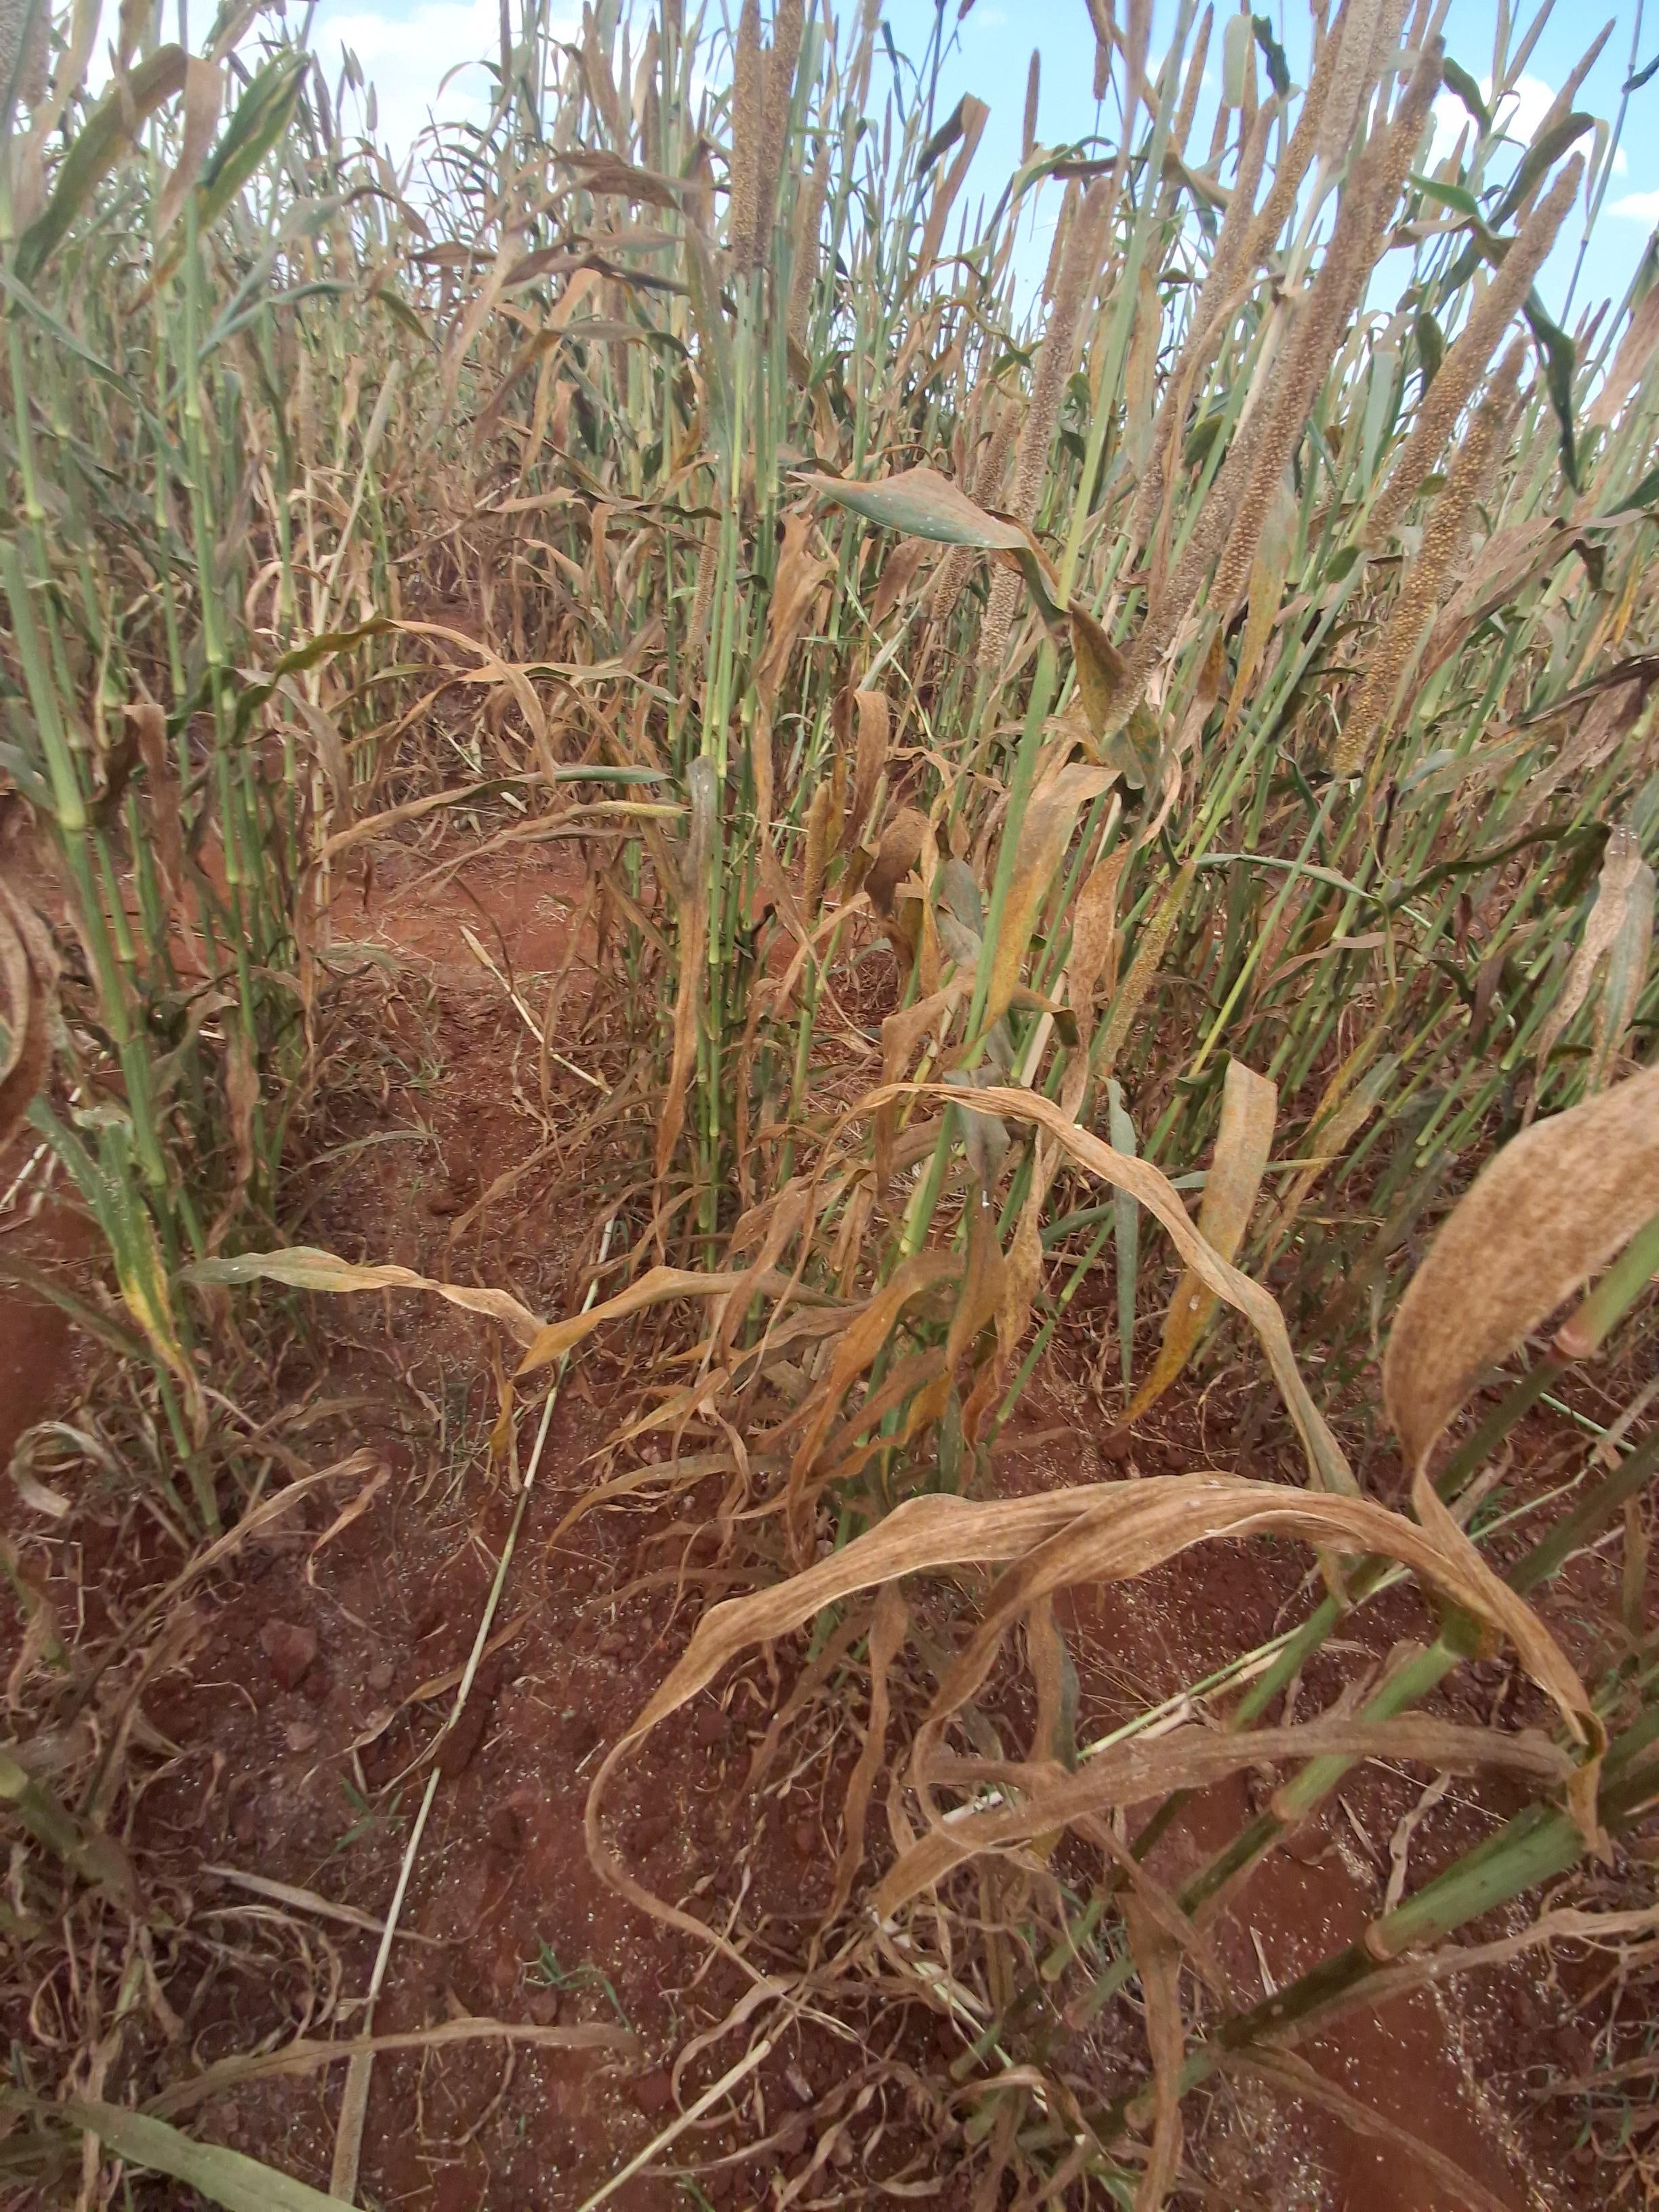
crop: pearl millet
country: Kenya
